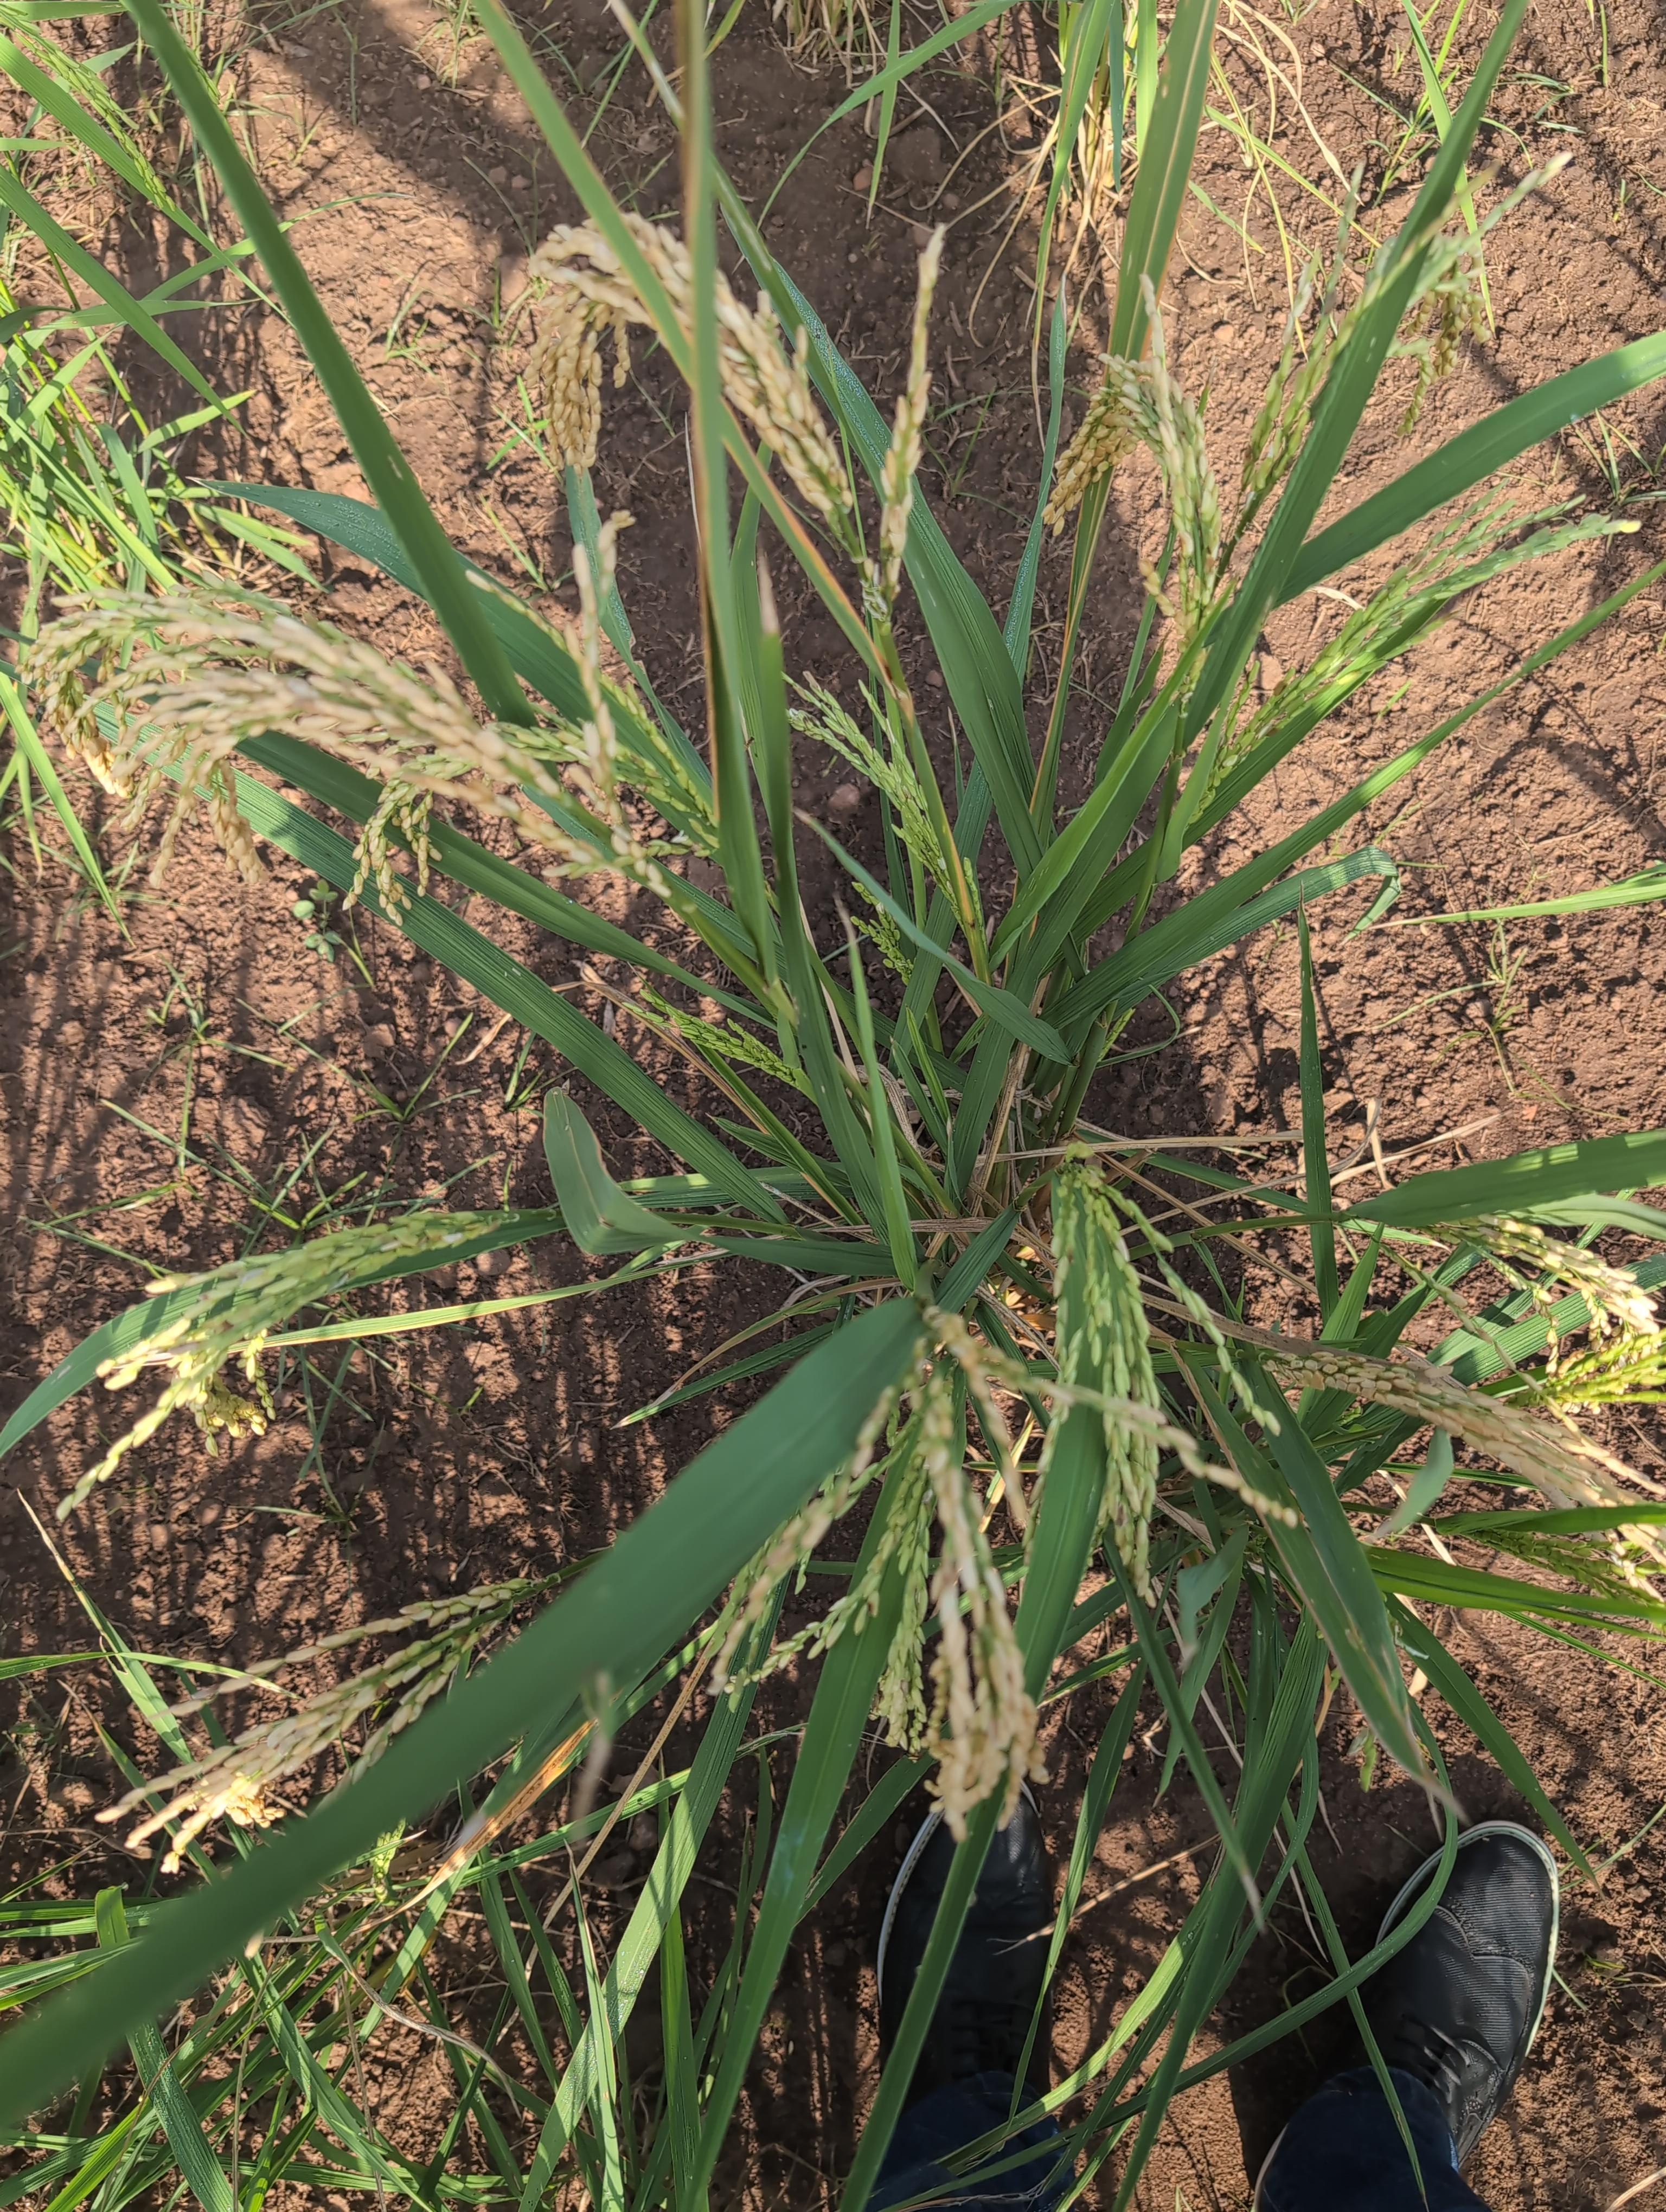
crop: rice
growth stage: stage milk
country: Côte d'Ivoire
